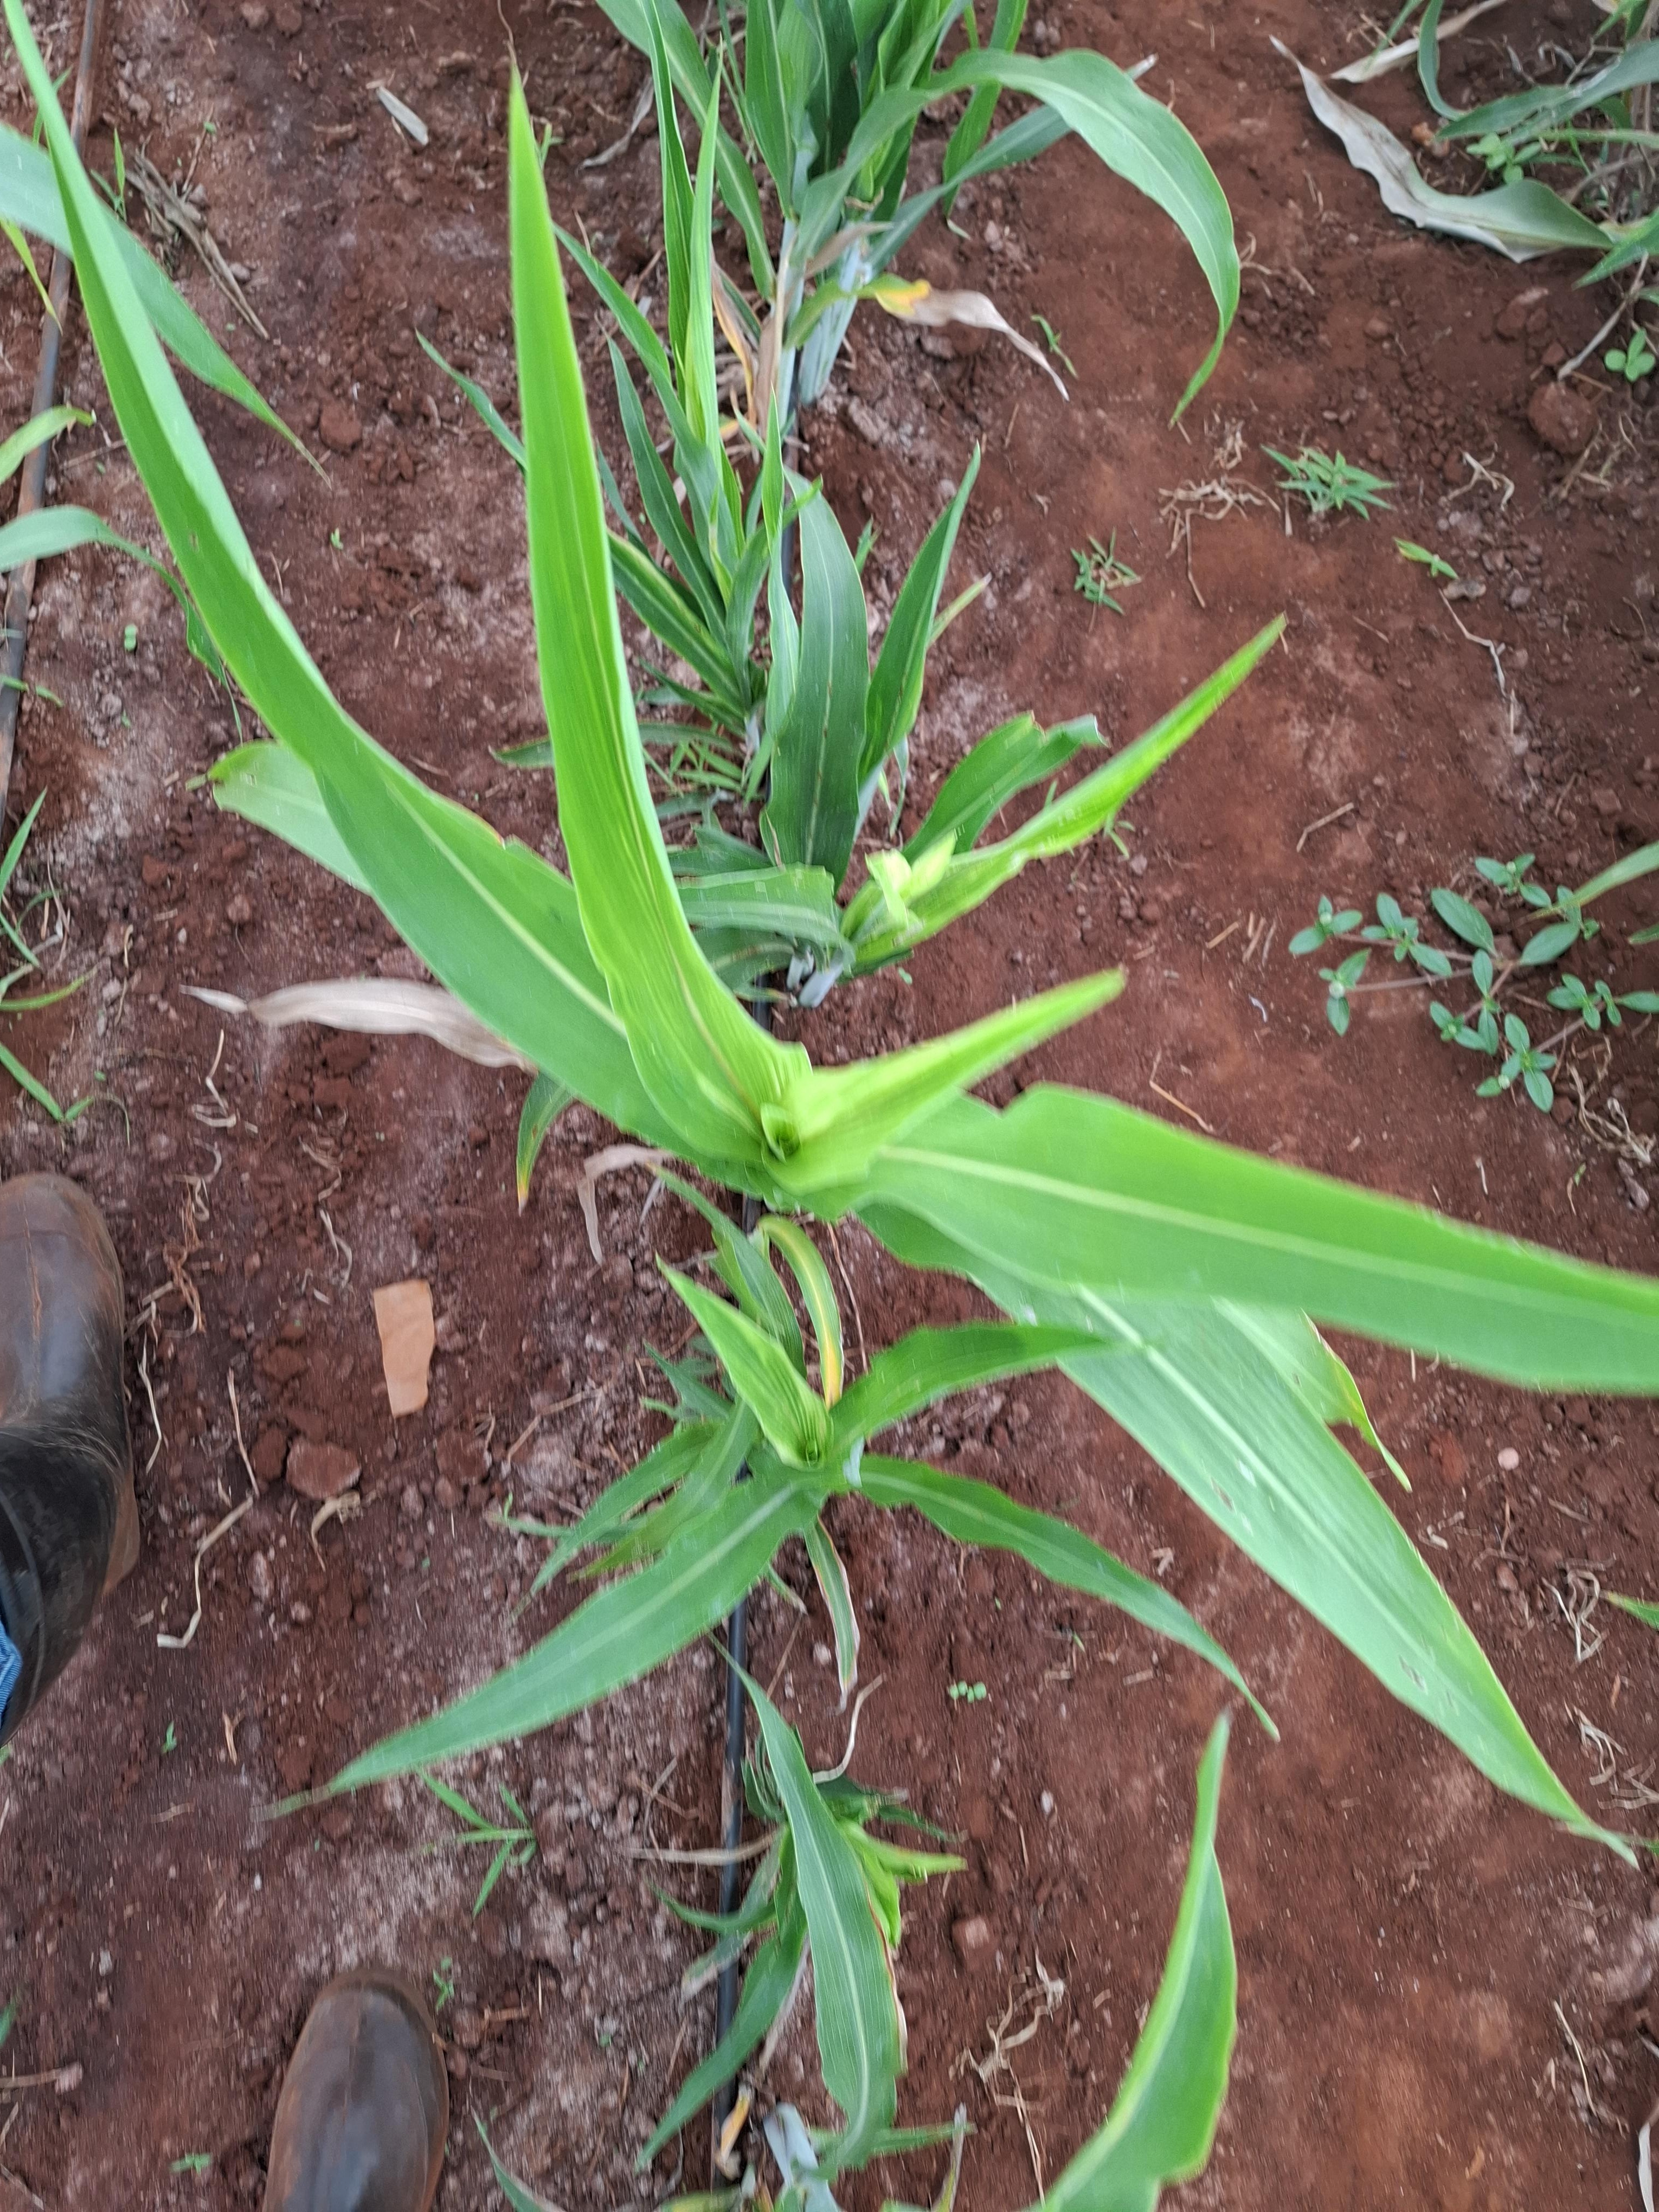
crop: sorghum
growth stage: filling grain
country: Kenya
